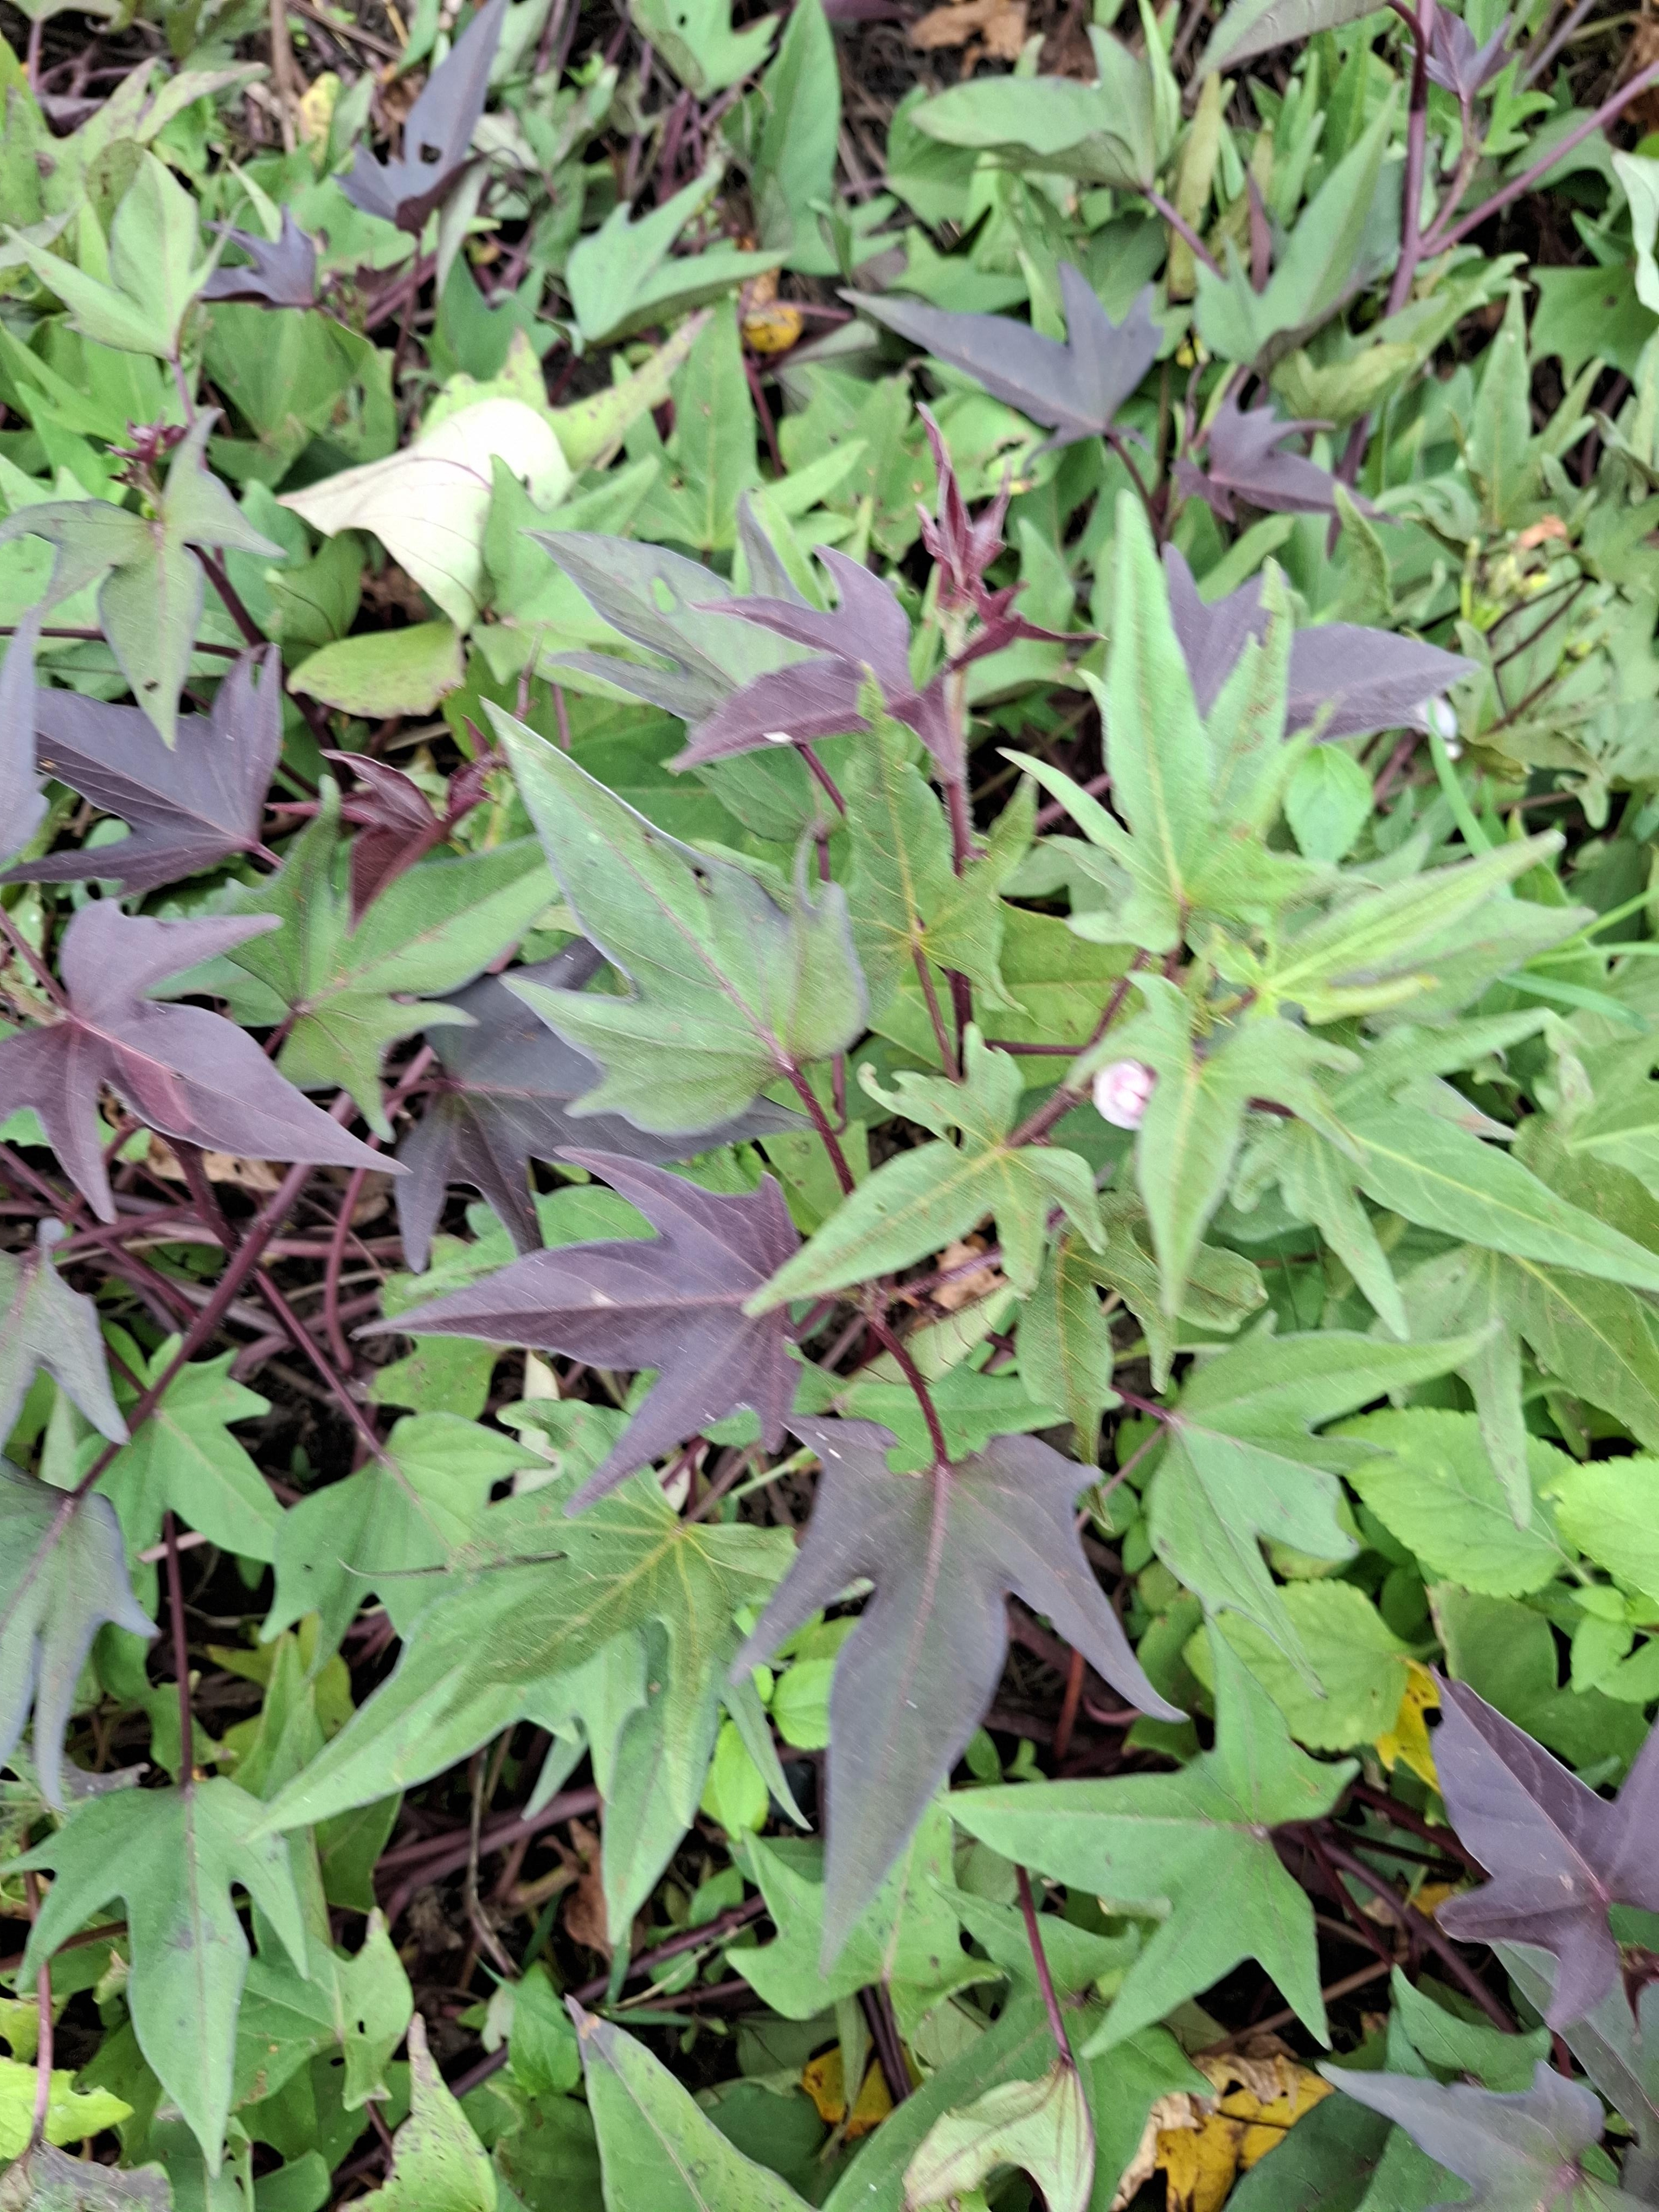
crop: sweet potato
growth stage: flowering
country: Tanzania
